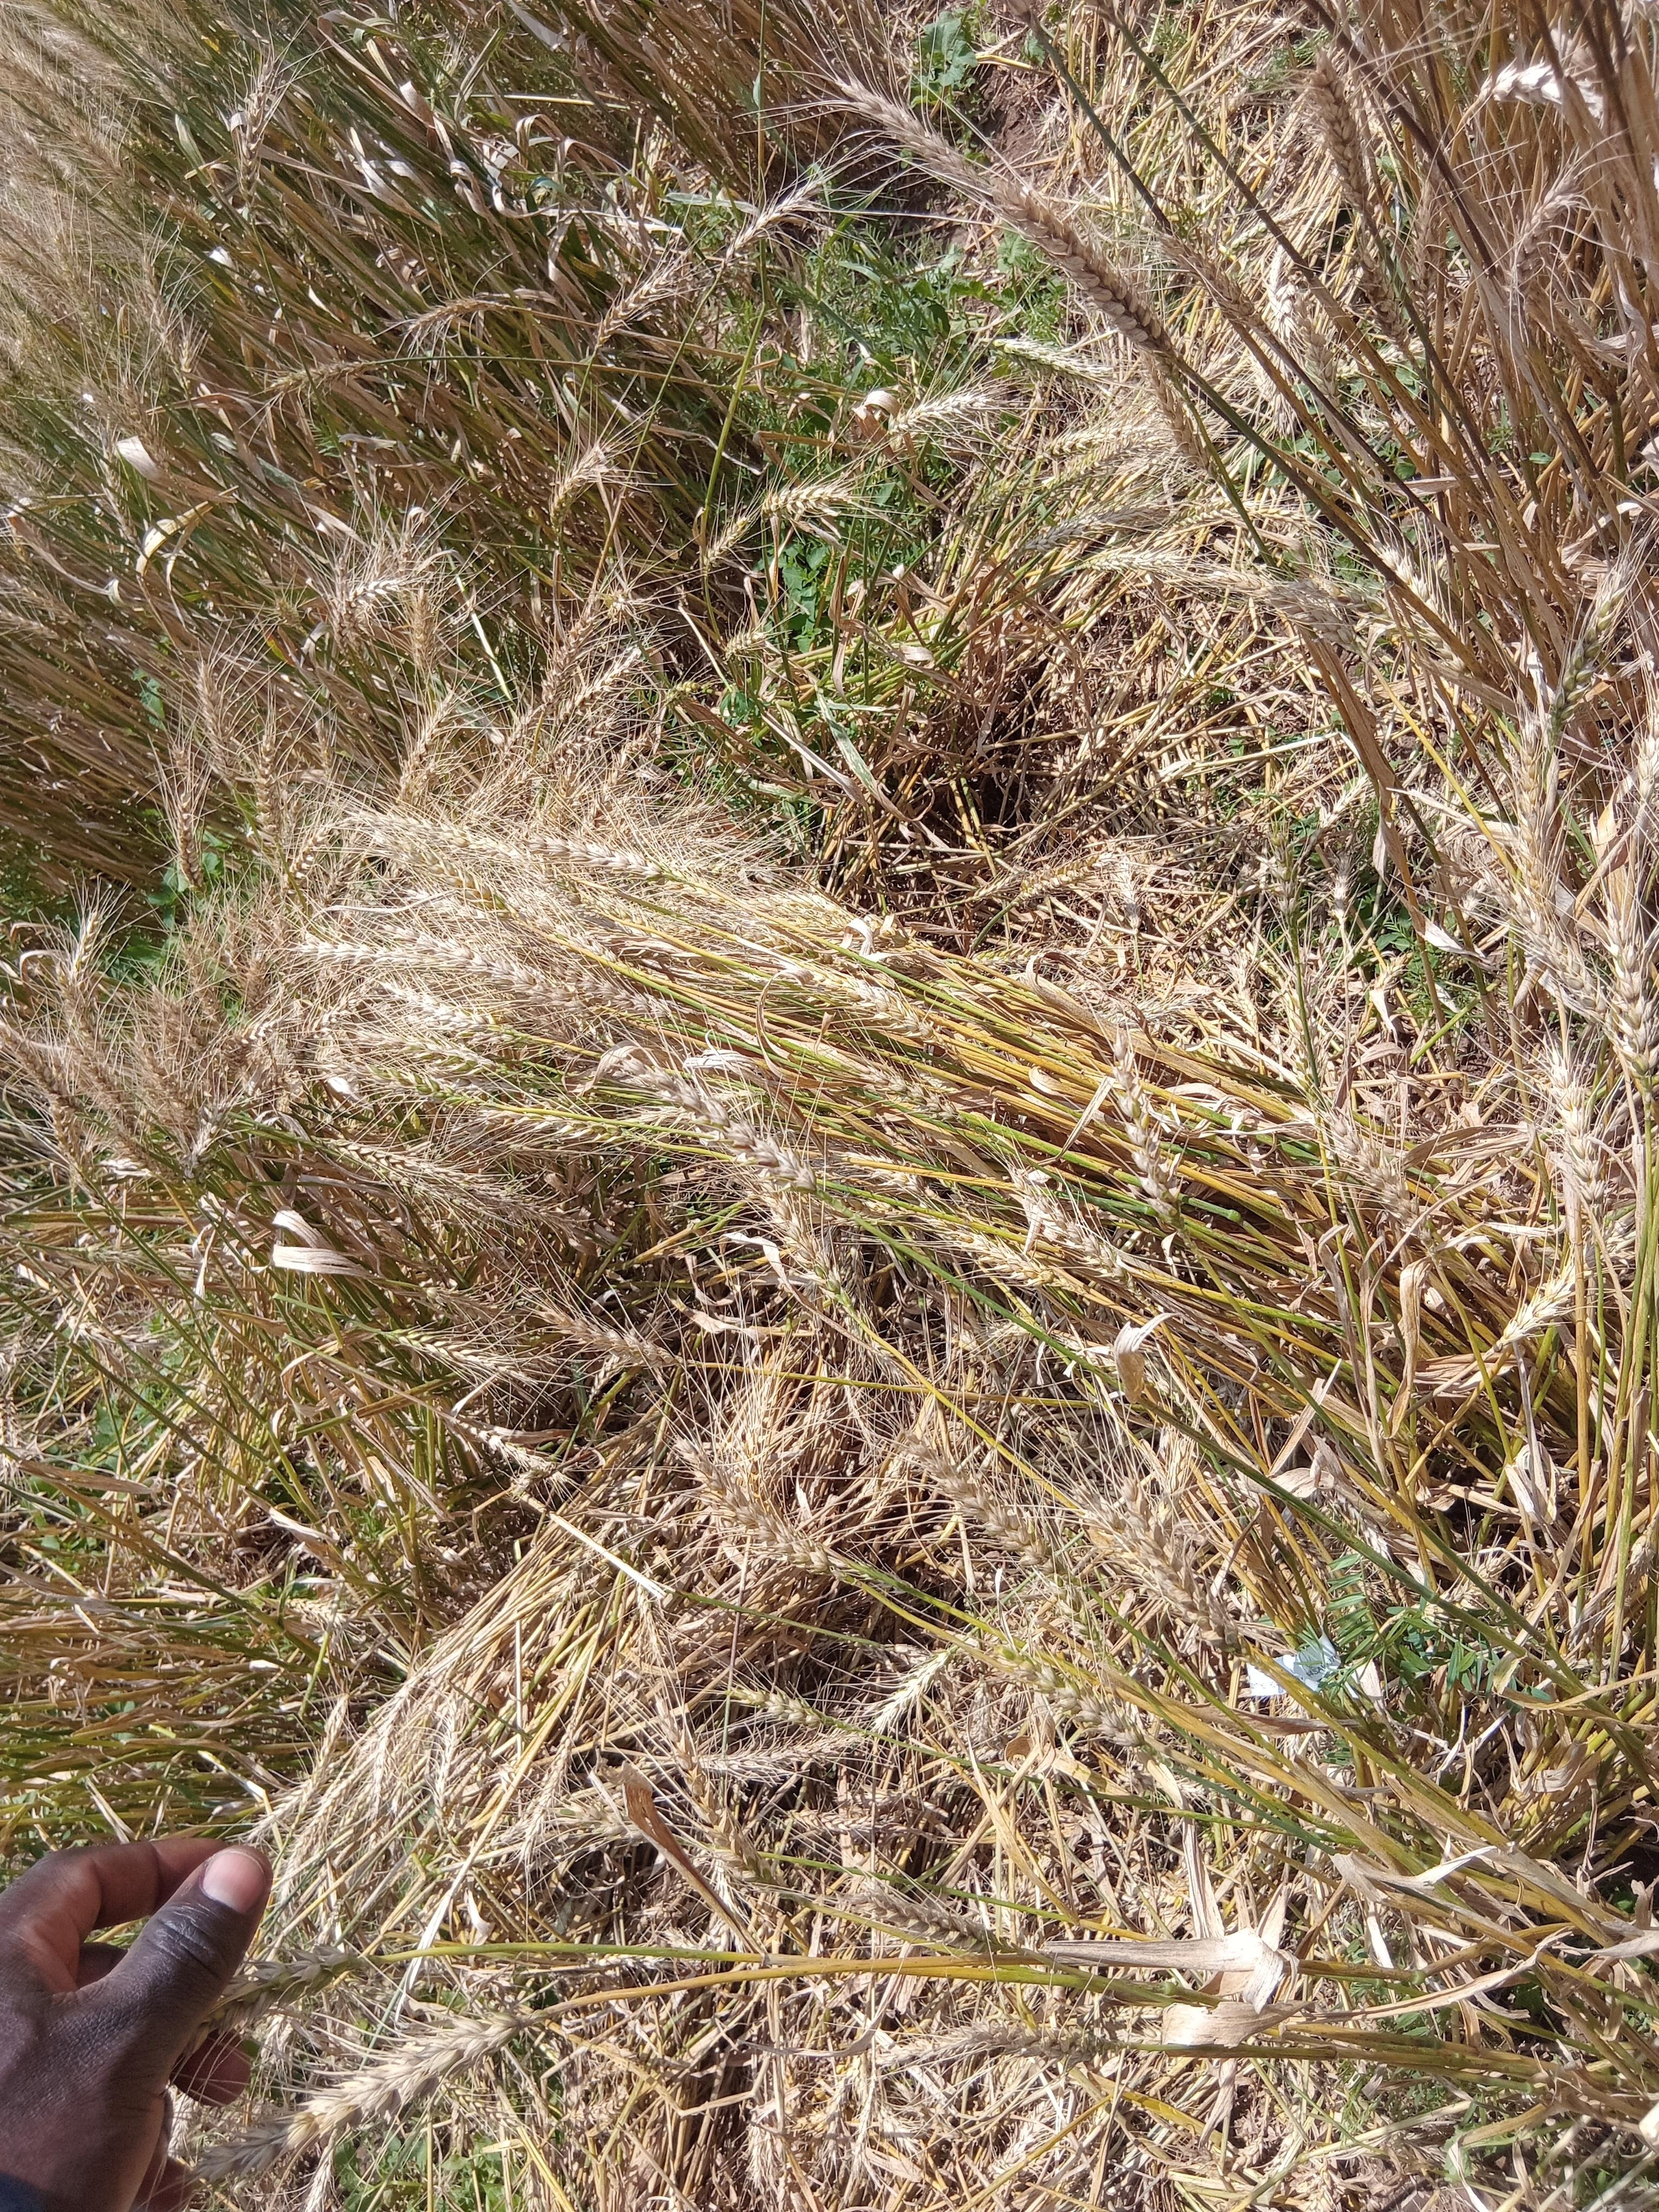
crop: wheat
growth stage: maturity
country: Kenya
